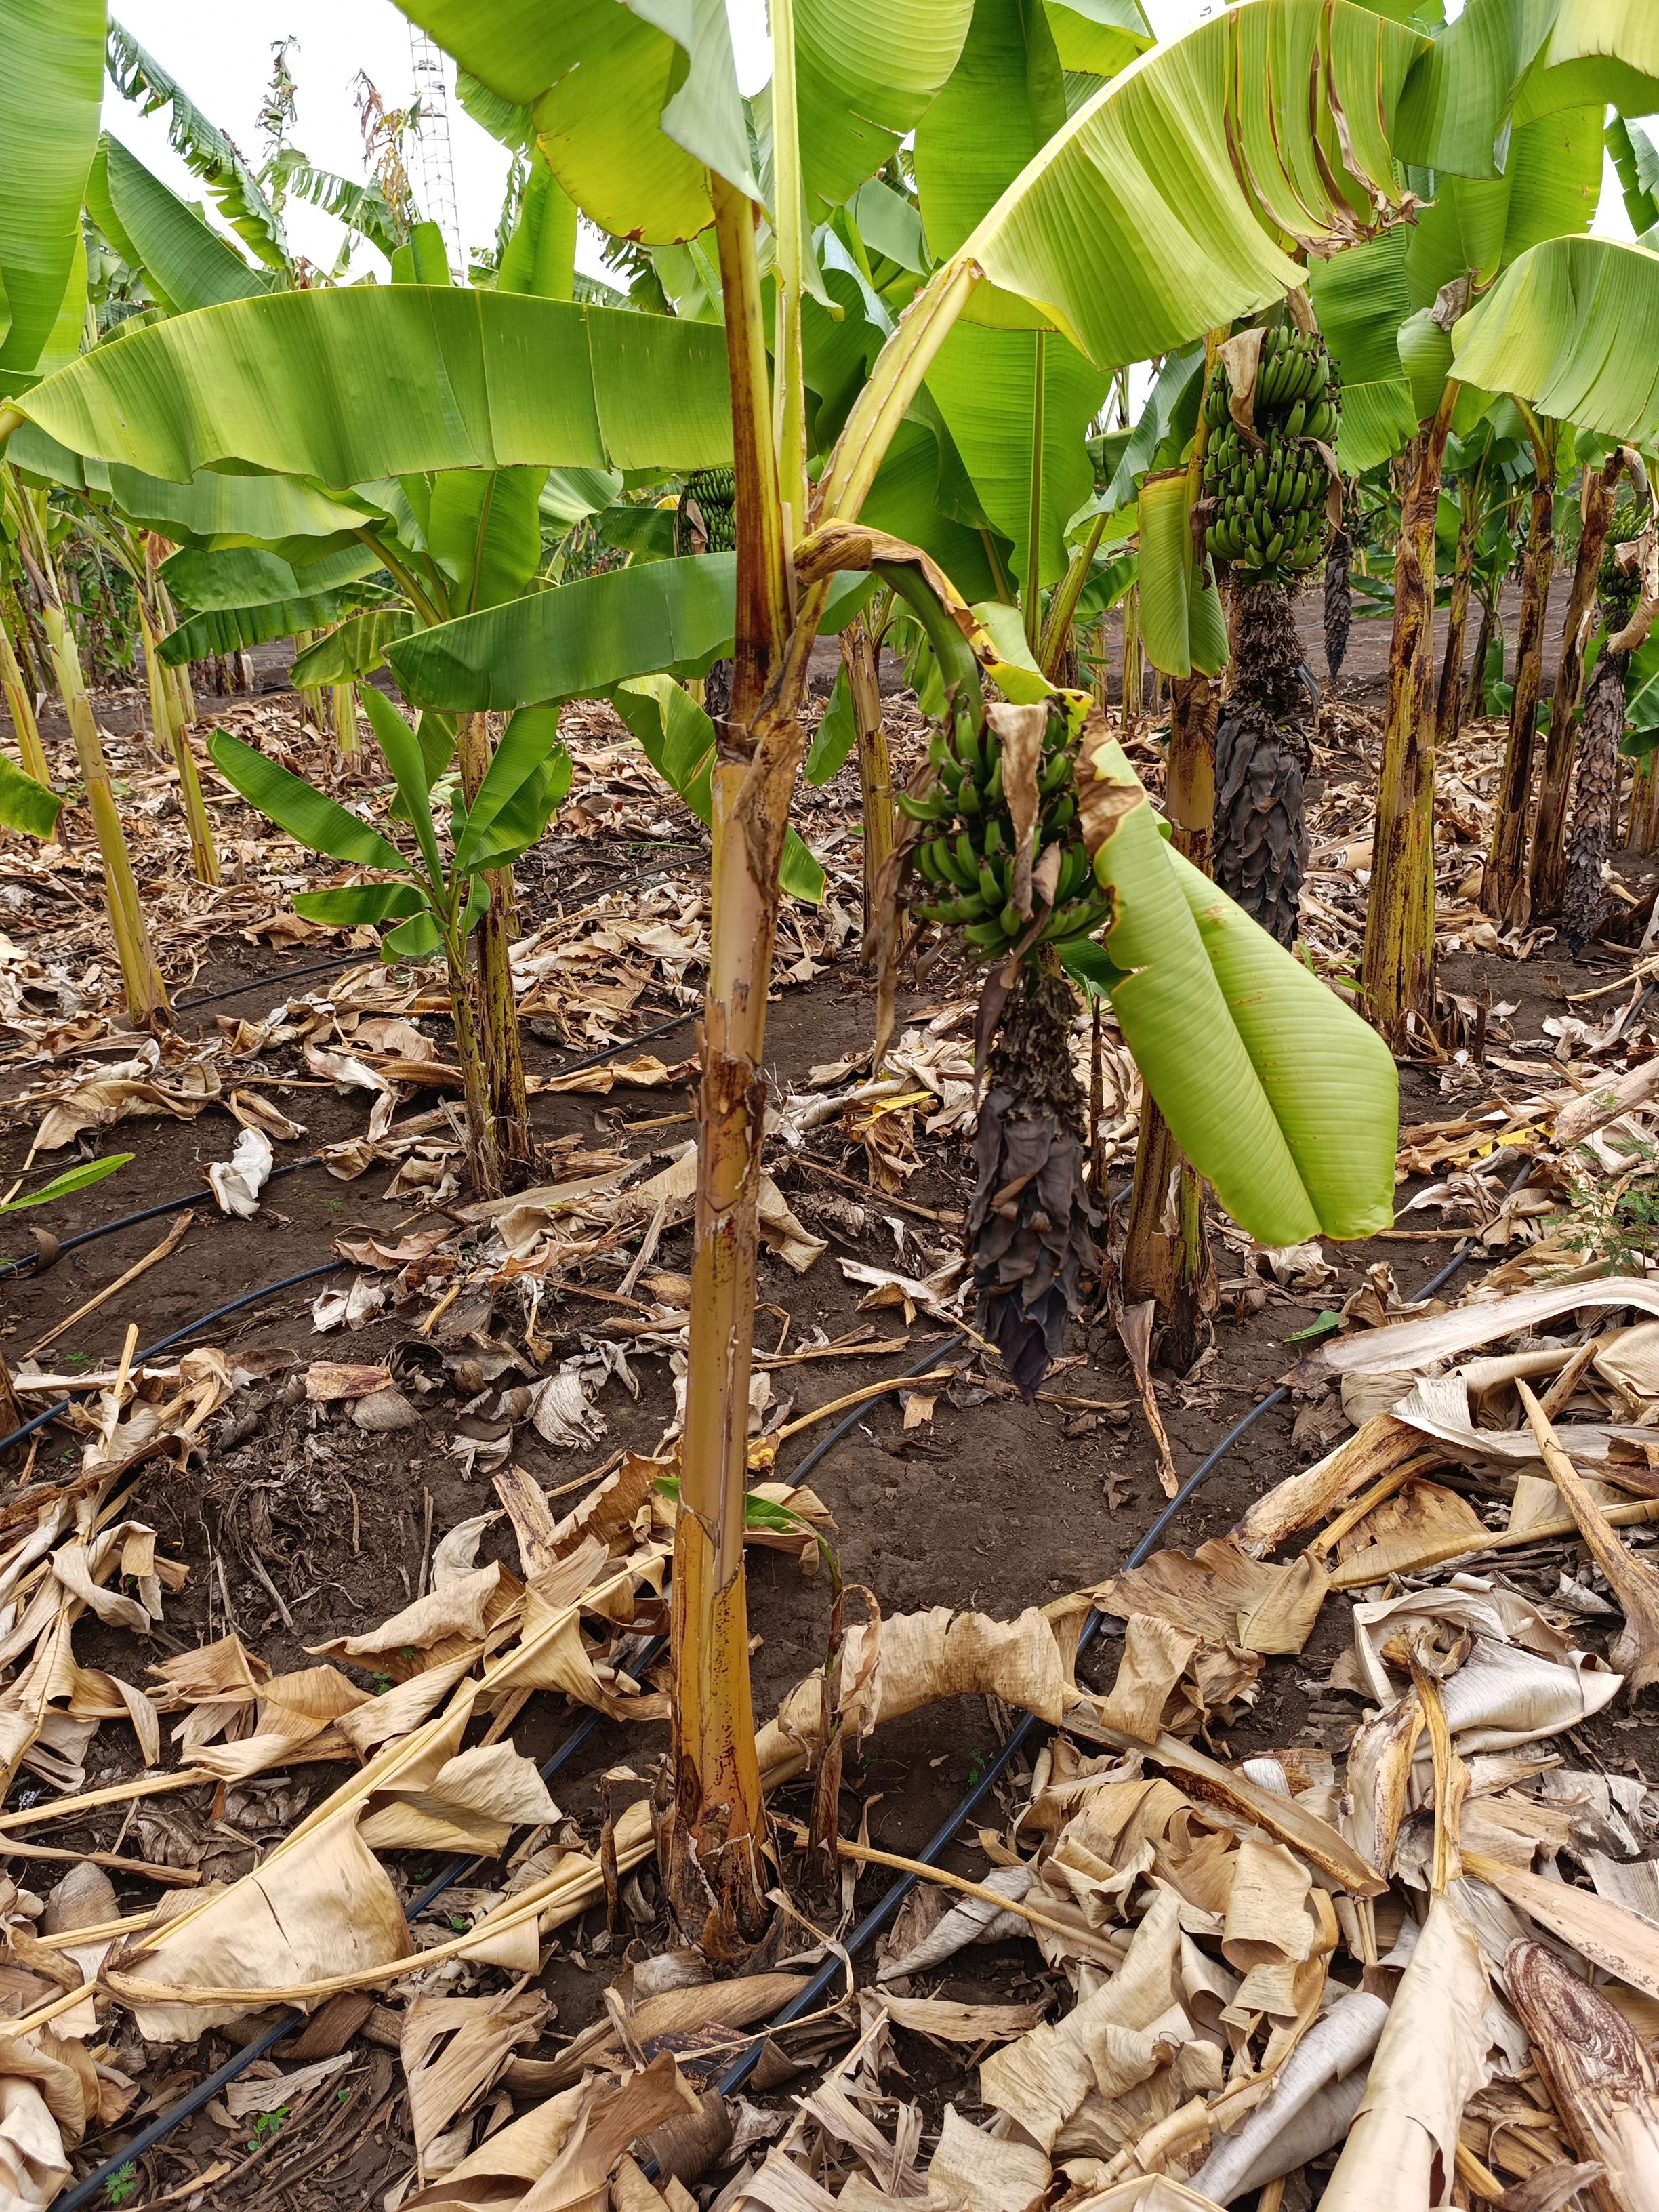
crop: banana
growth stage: development fruit
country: Tanzania
